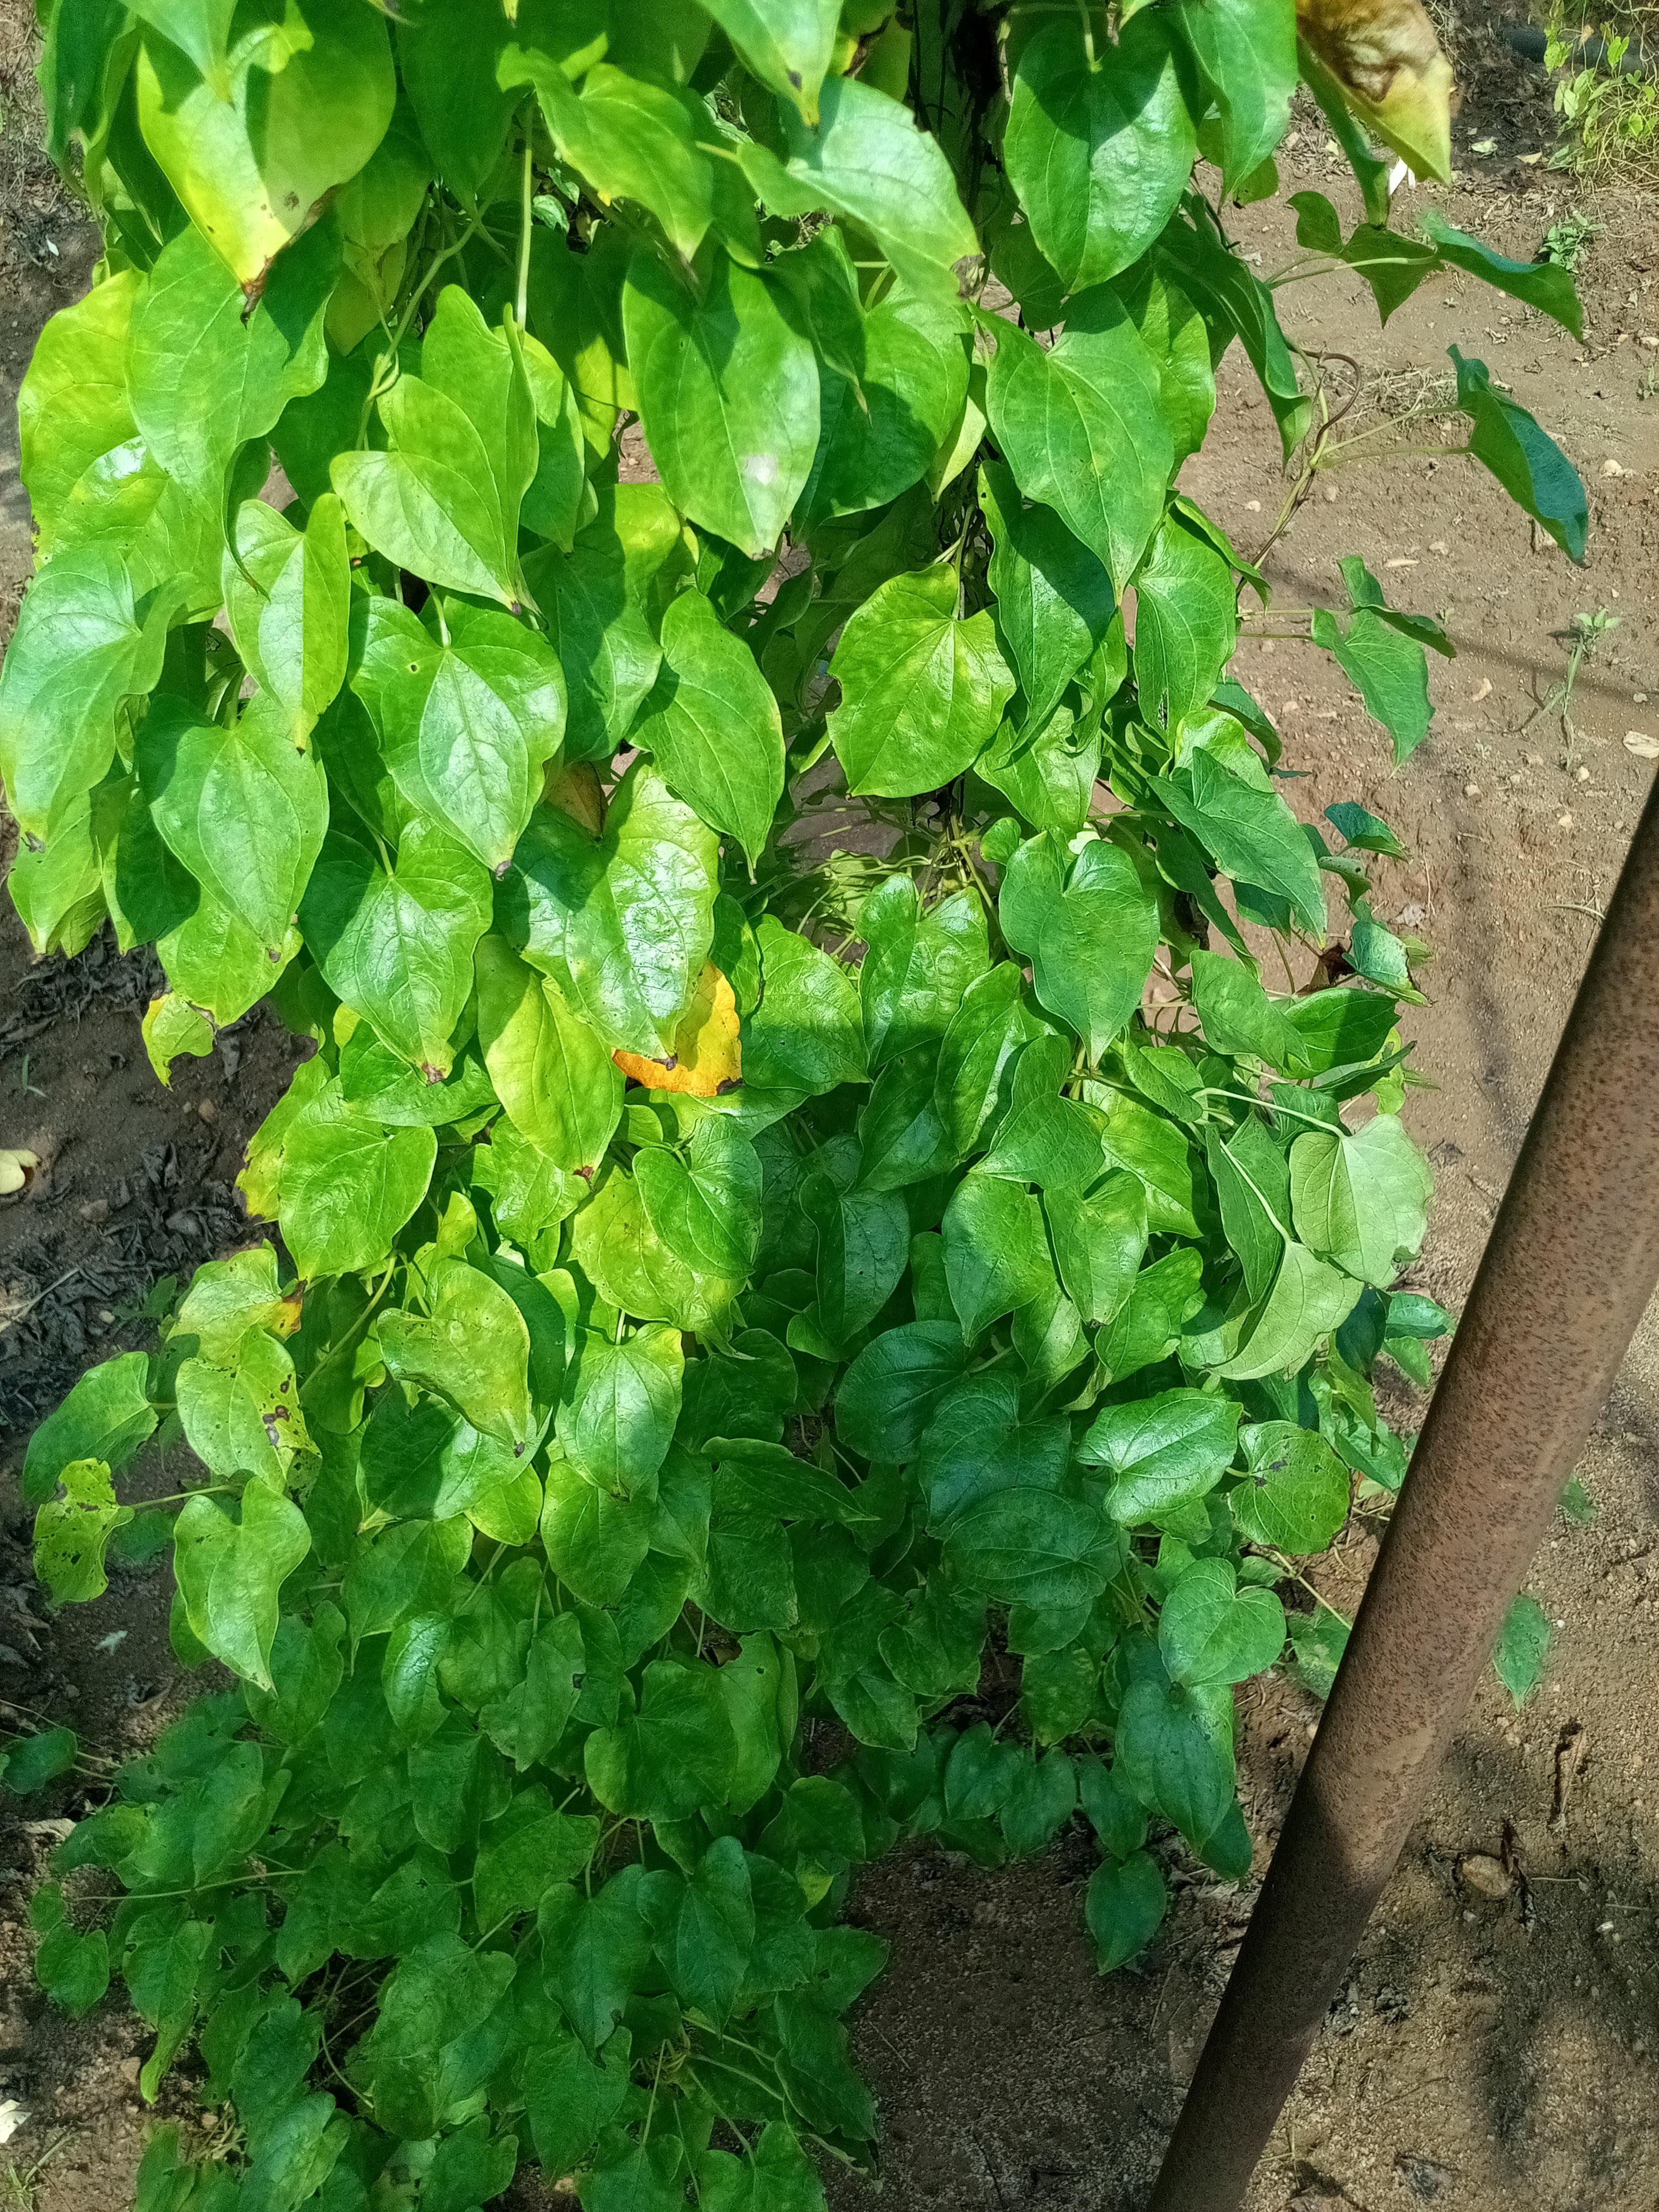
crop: yam
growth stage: maturity
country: Nigeria
